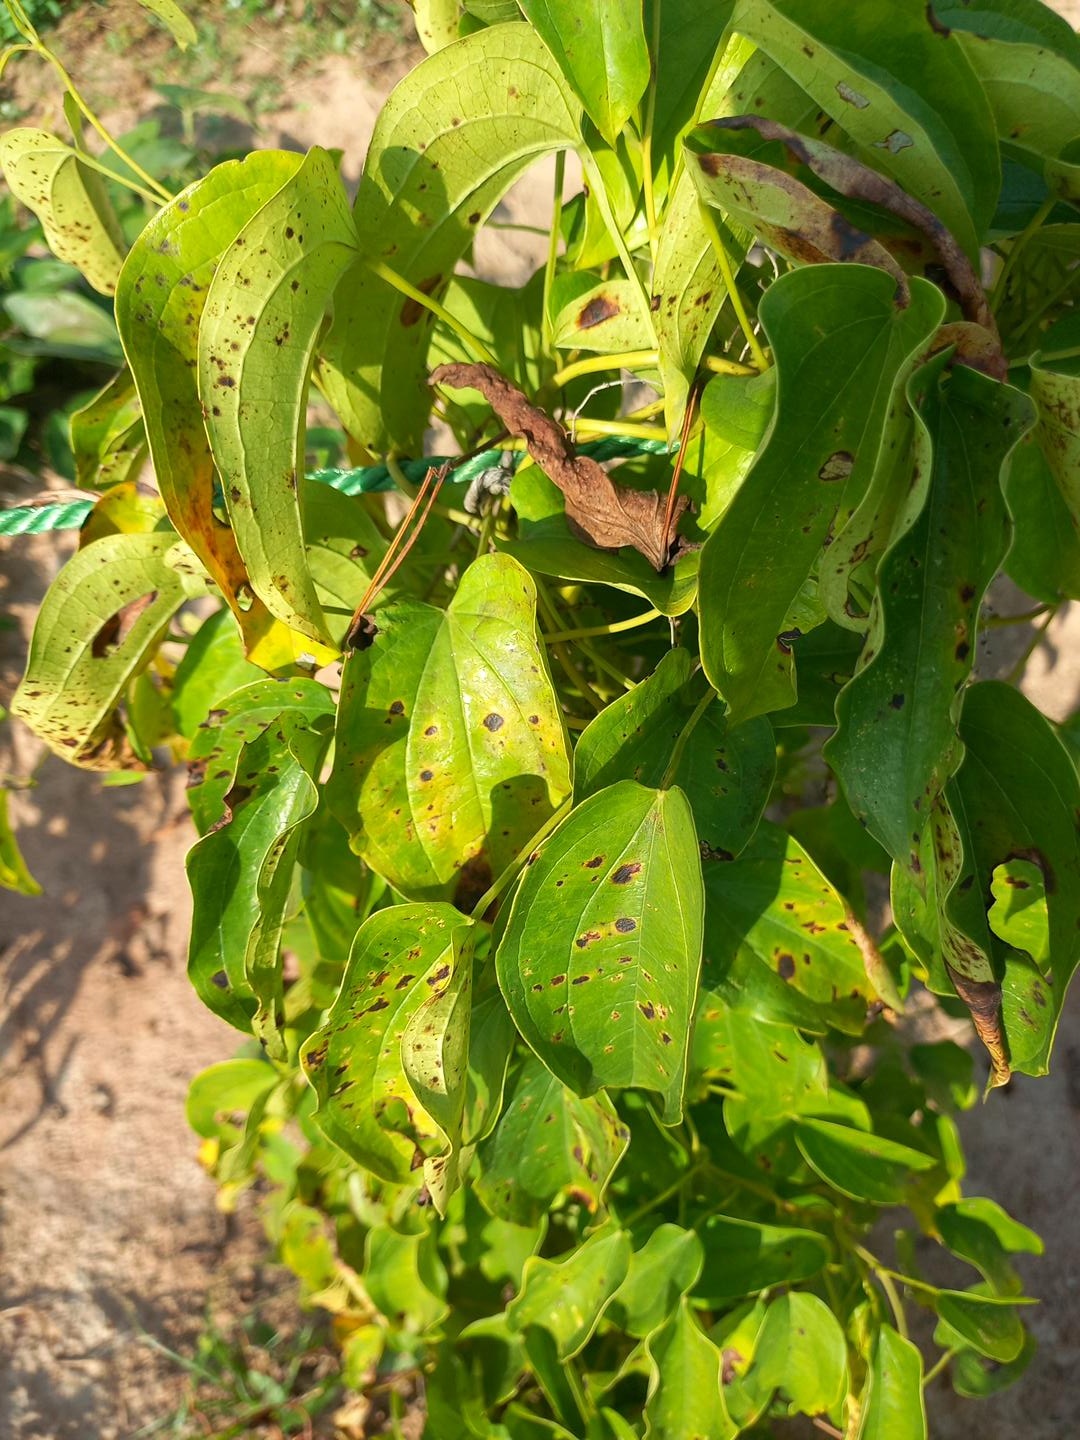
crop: yam
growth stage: maturity
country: Nigeria
